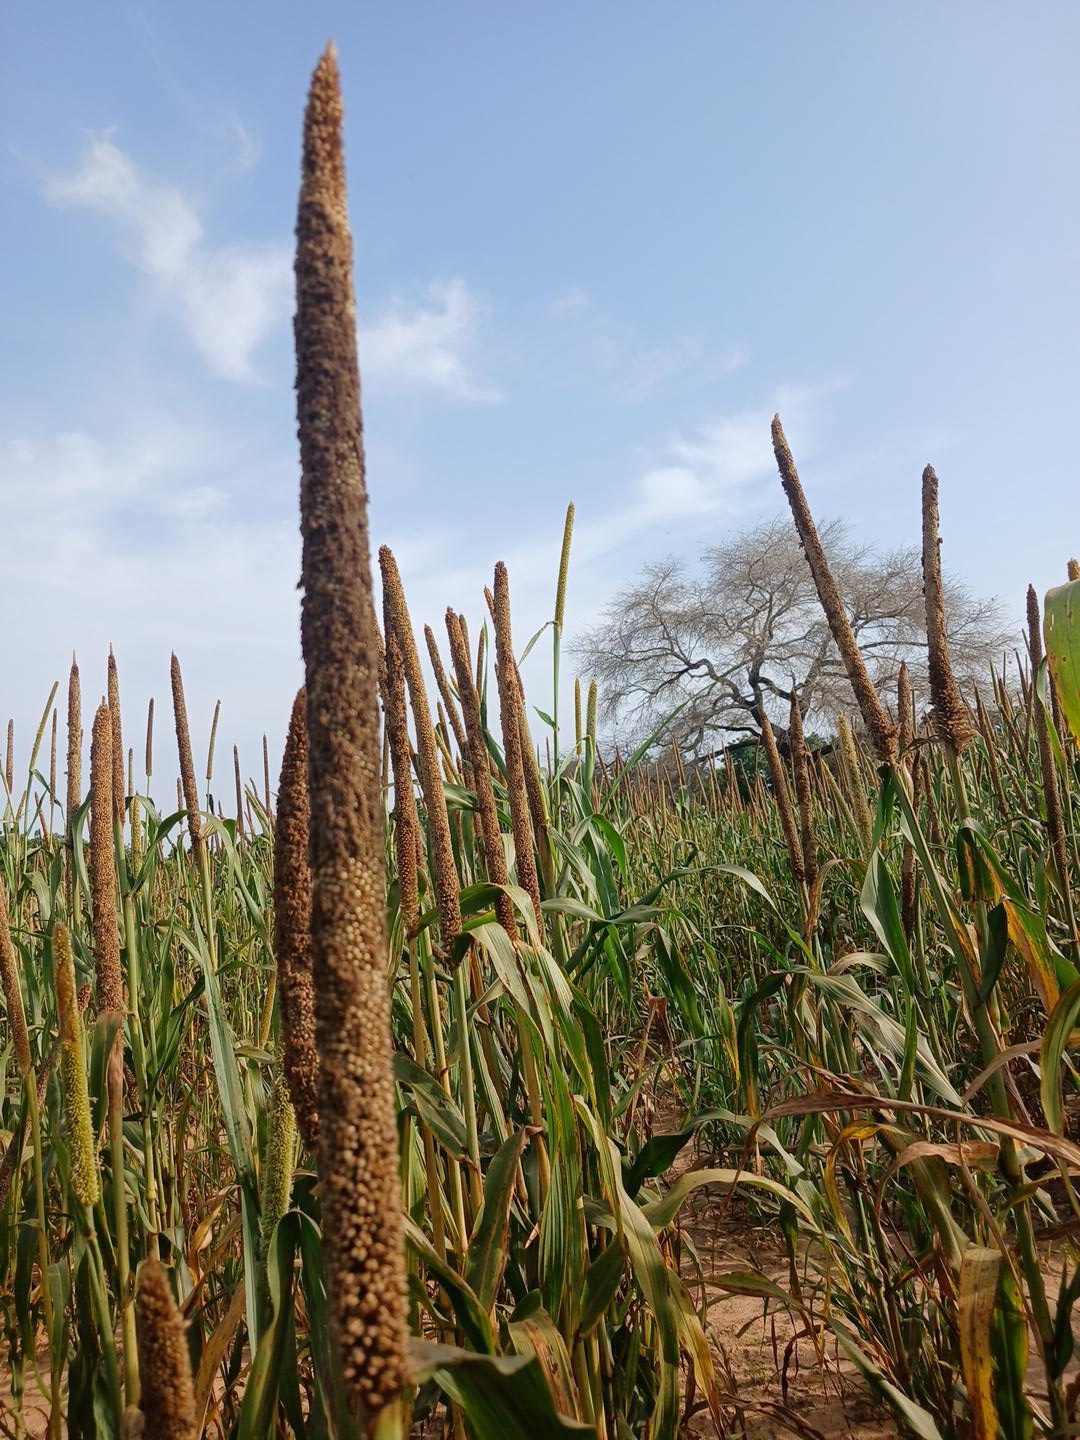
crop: pearl millet
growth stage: maturity
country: Senegal
